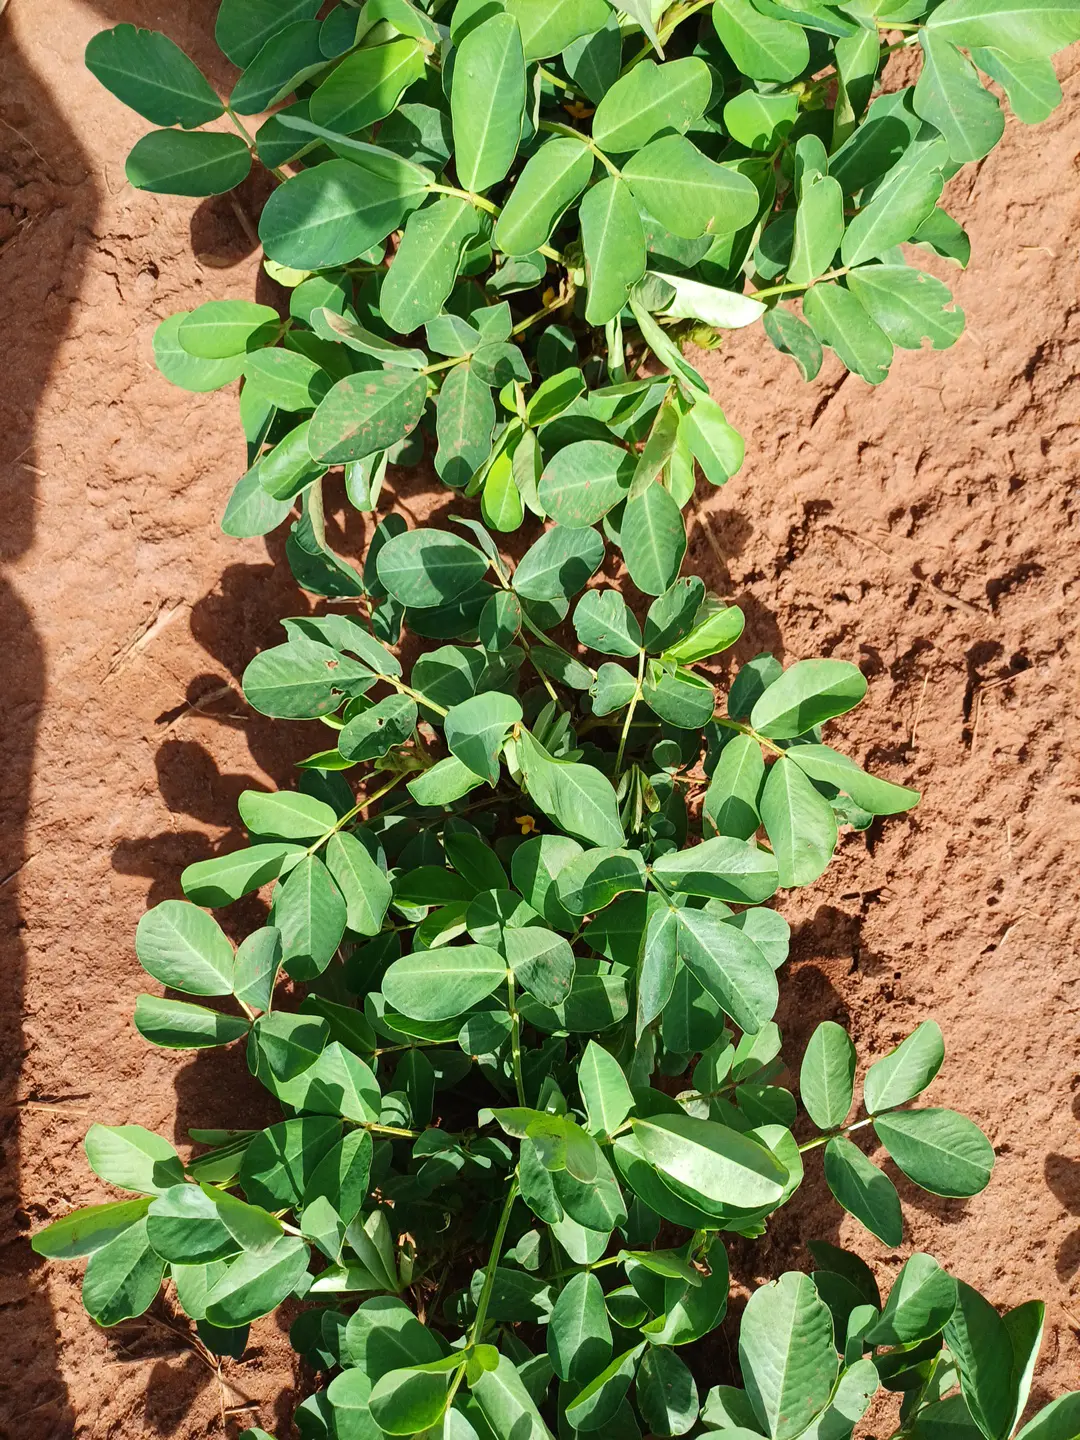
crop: groundnut
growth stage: flowering
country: Kenya
